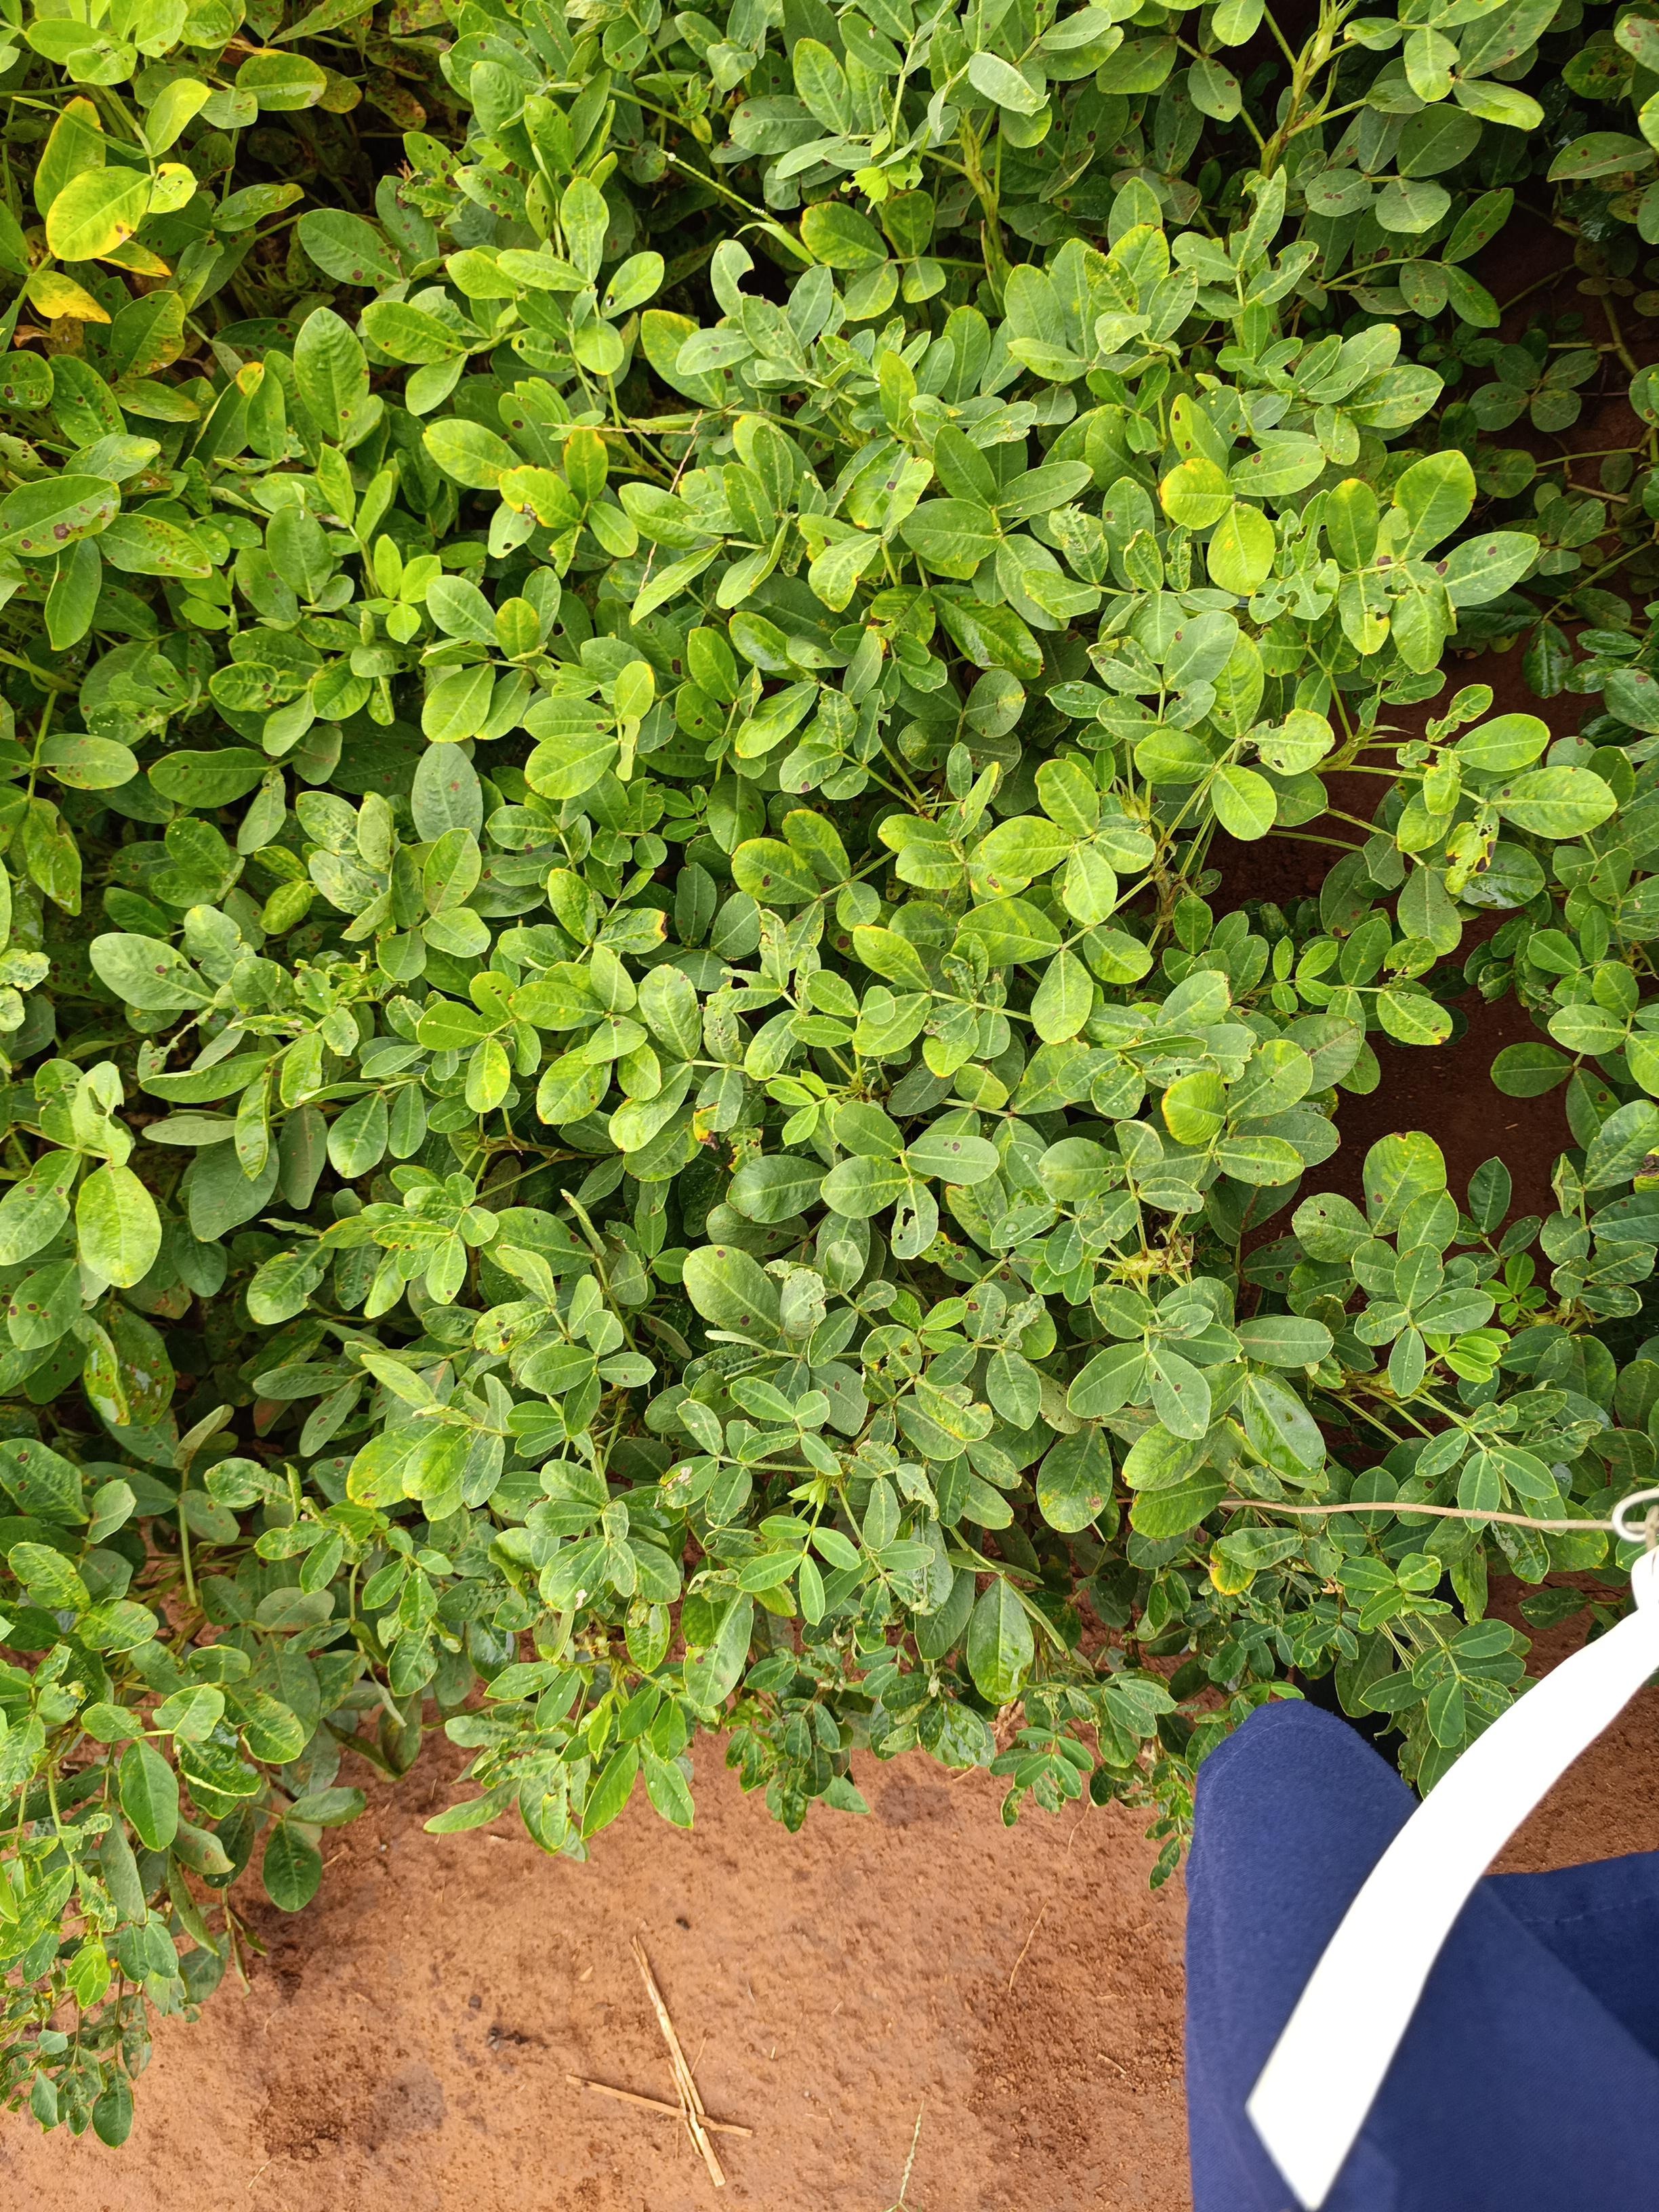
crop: groundnut
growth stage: pegging
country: Kenya
